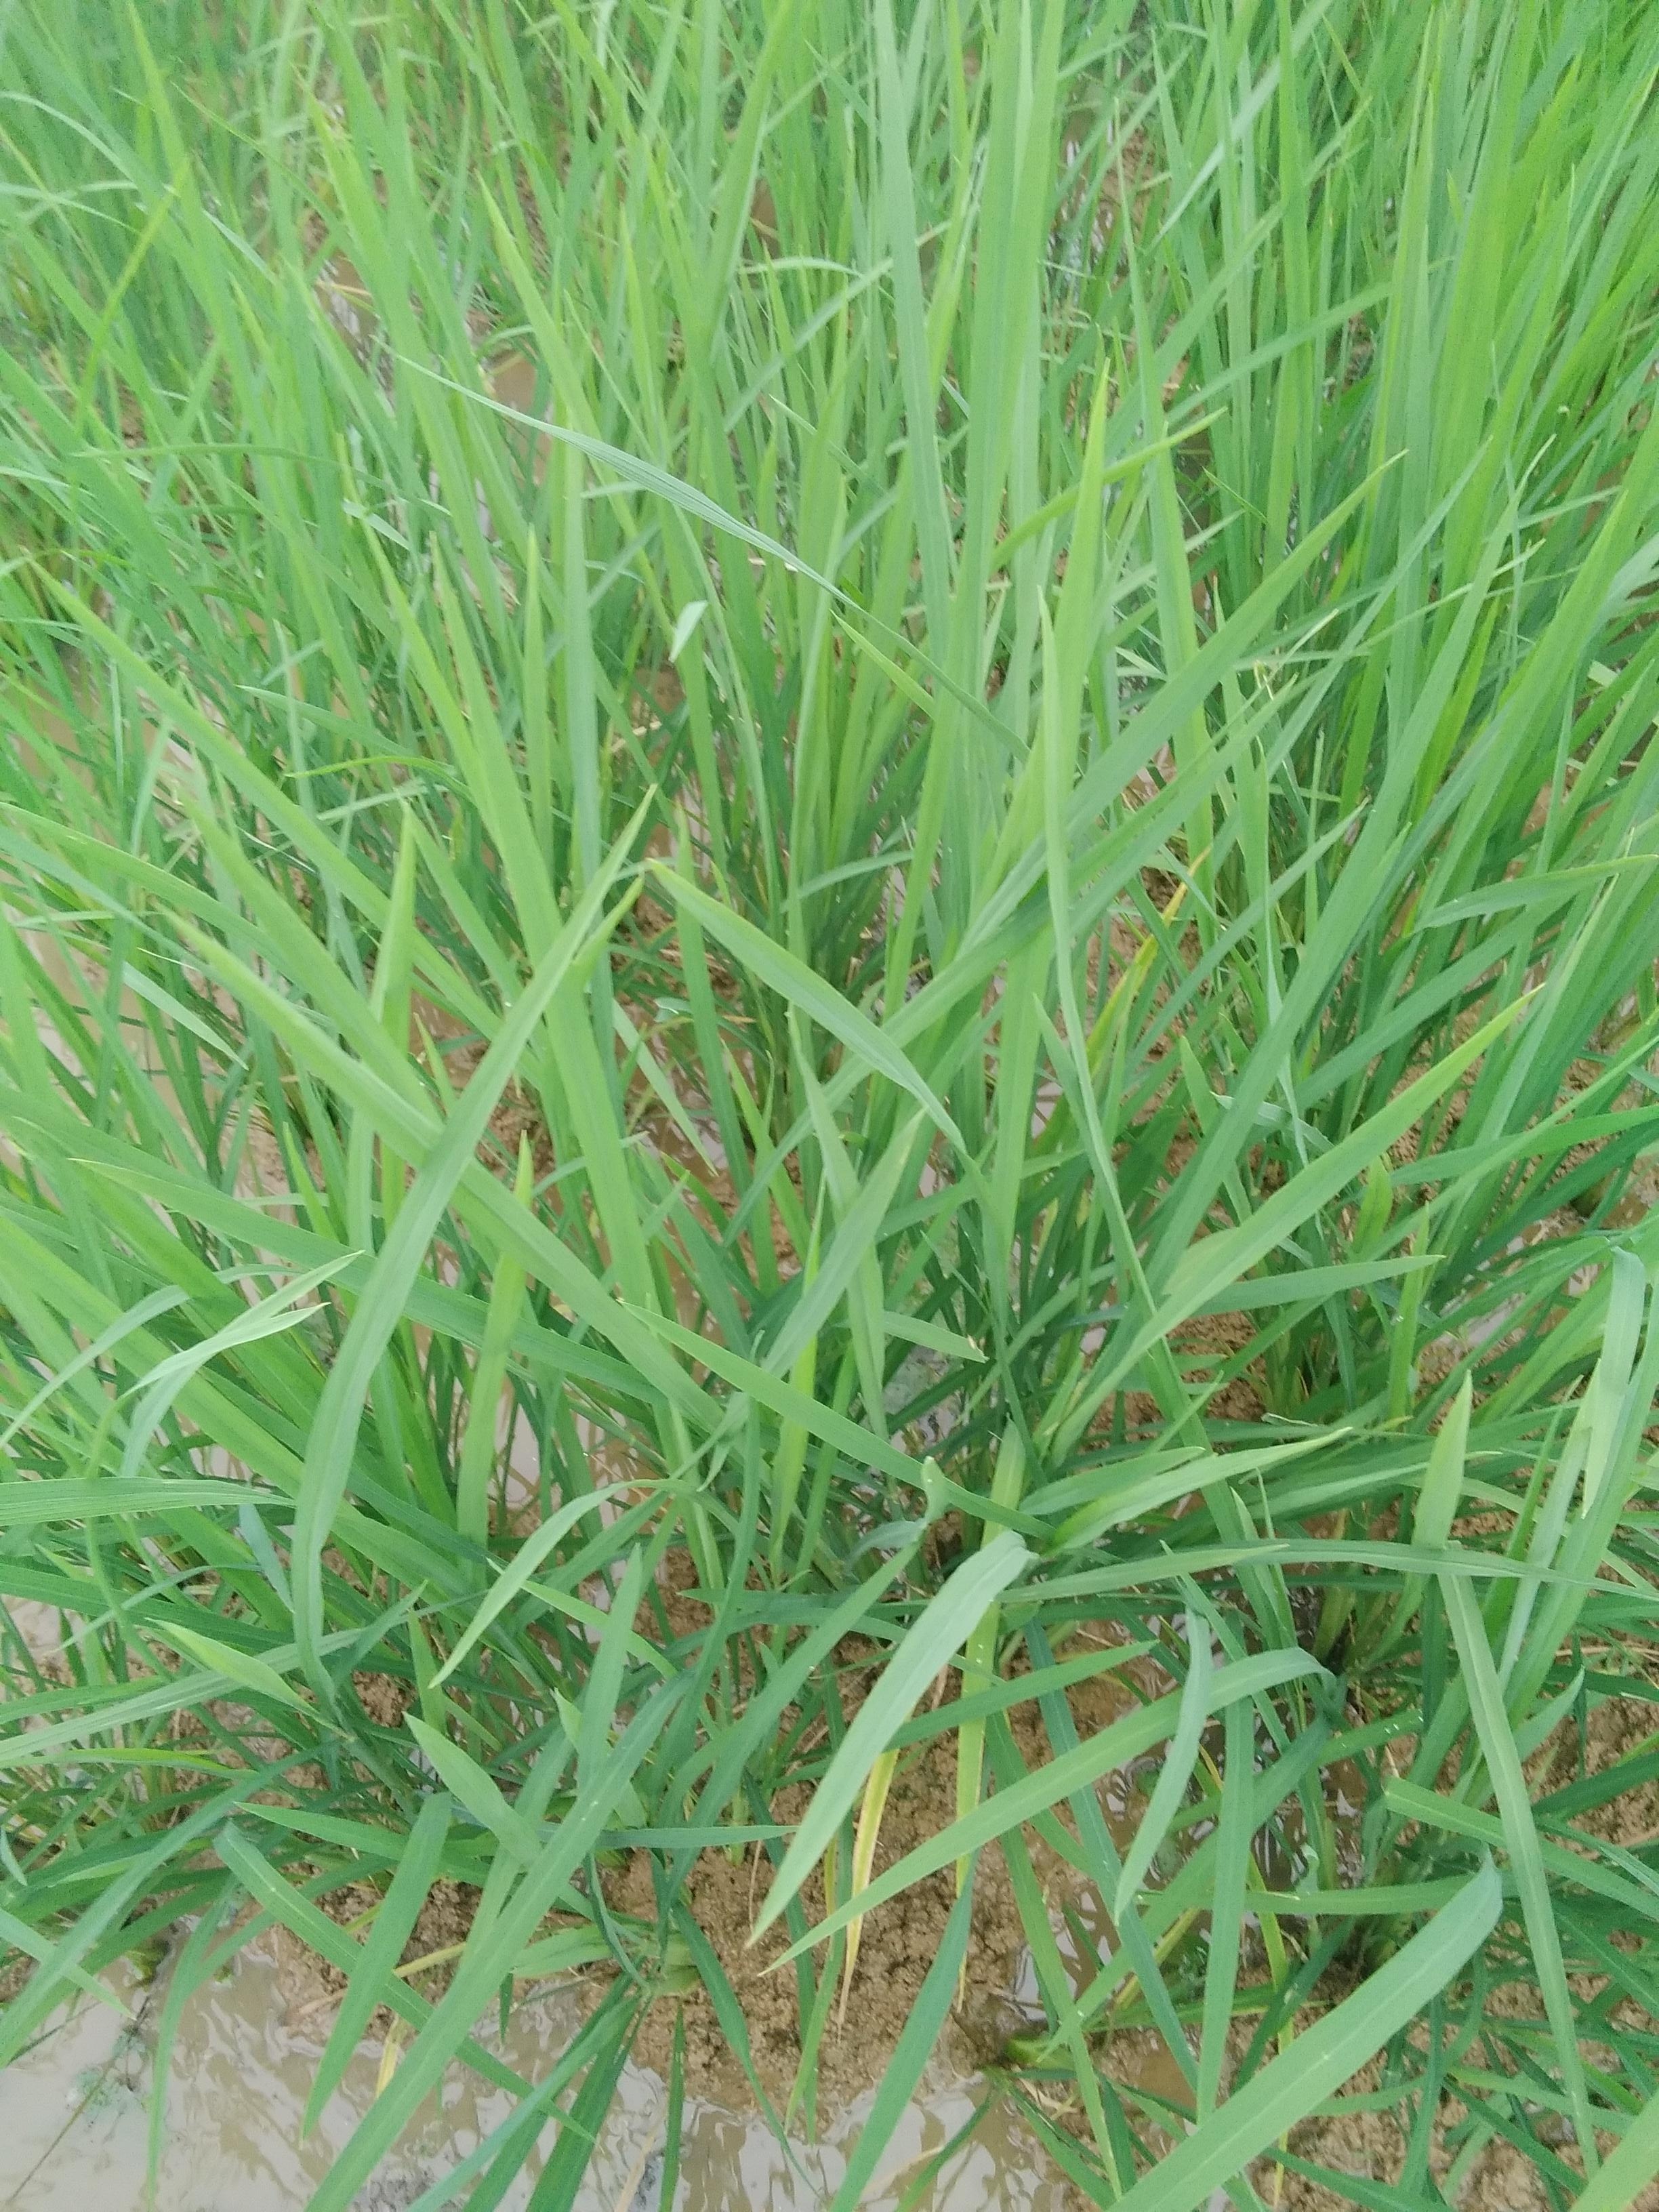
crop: rice
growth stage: vegetative
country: Nigeria
